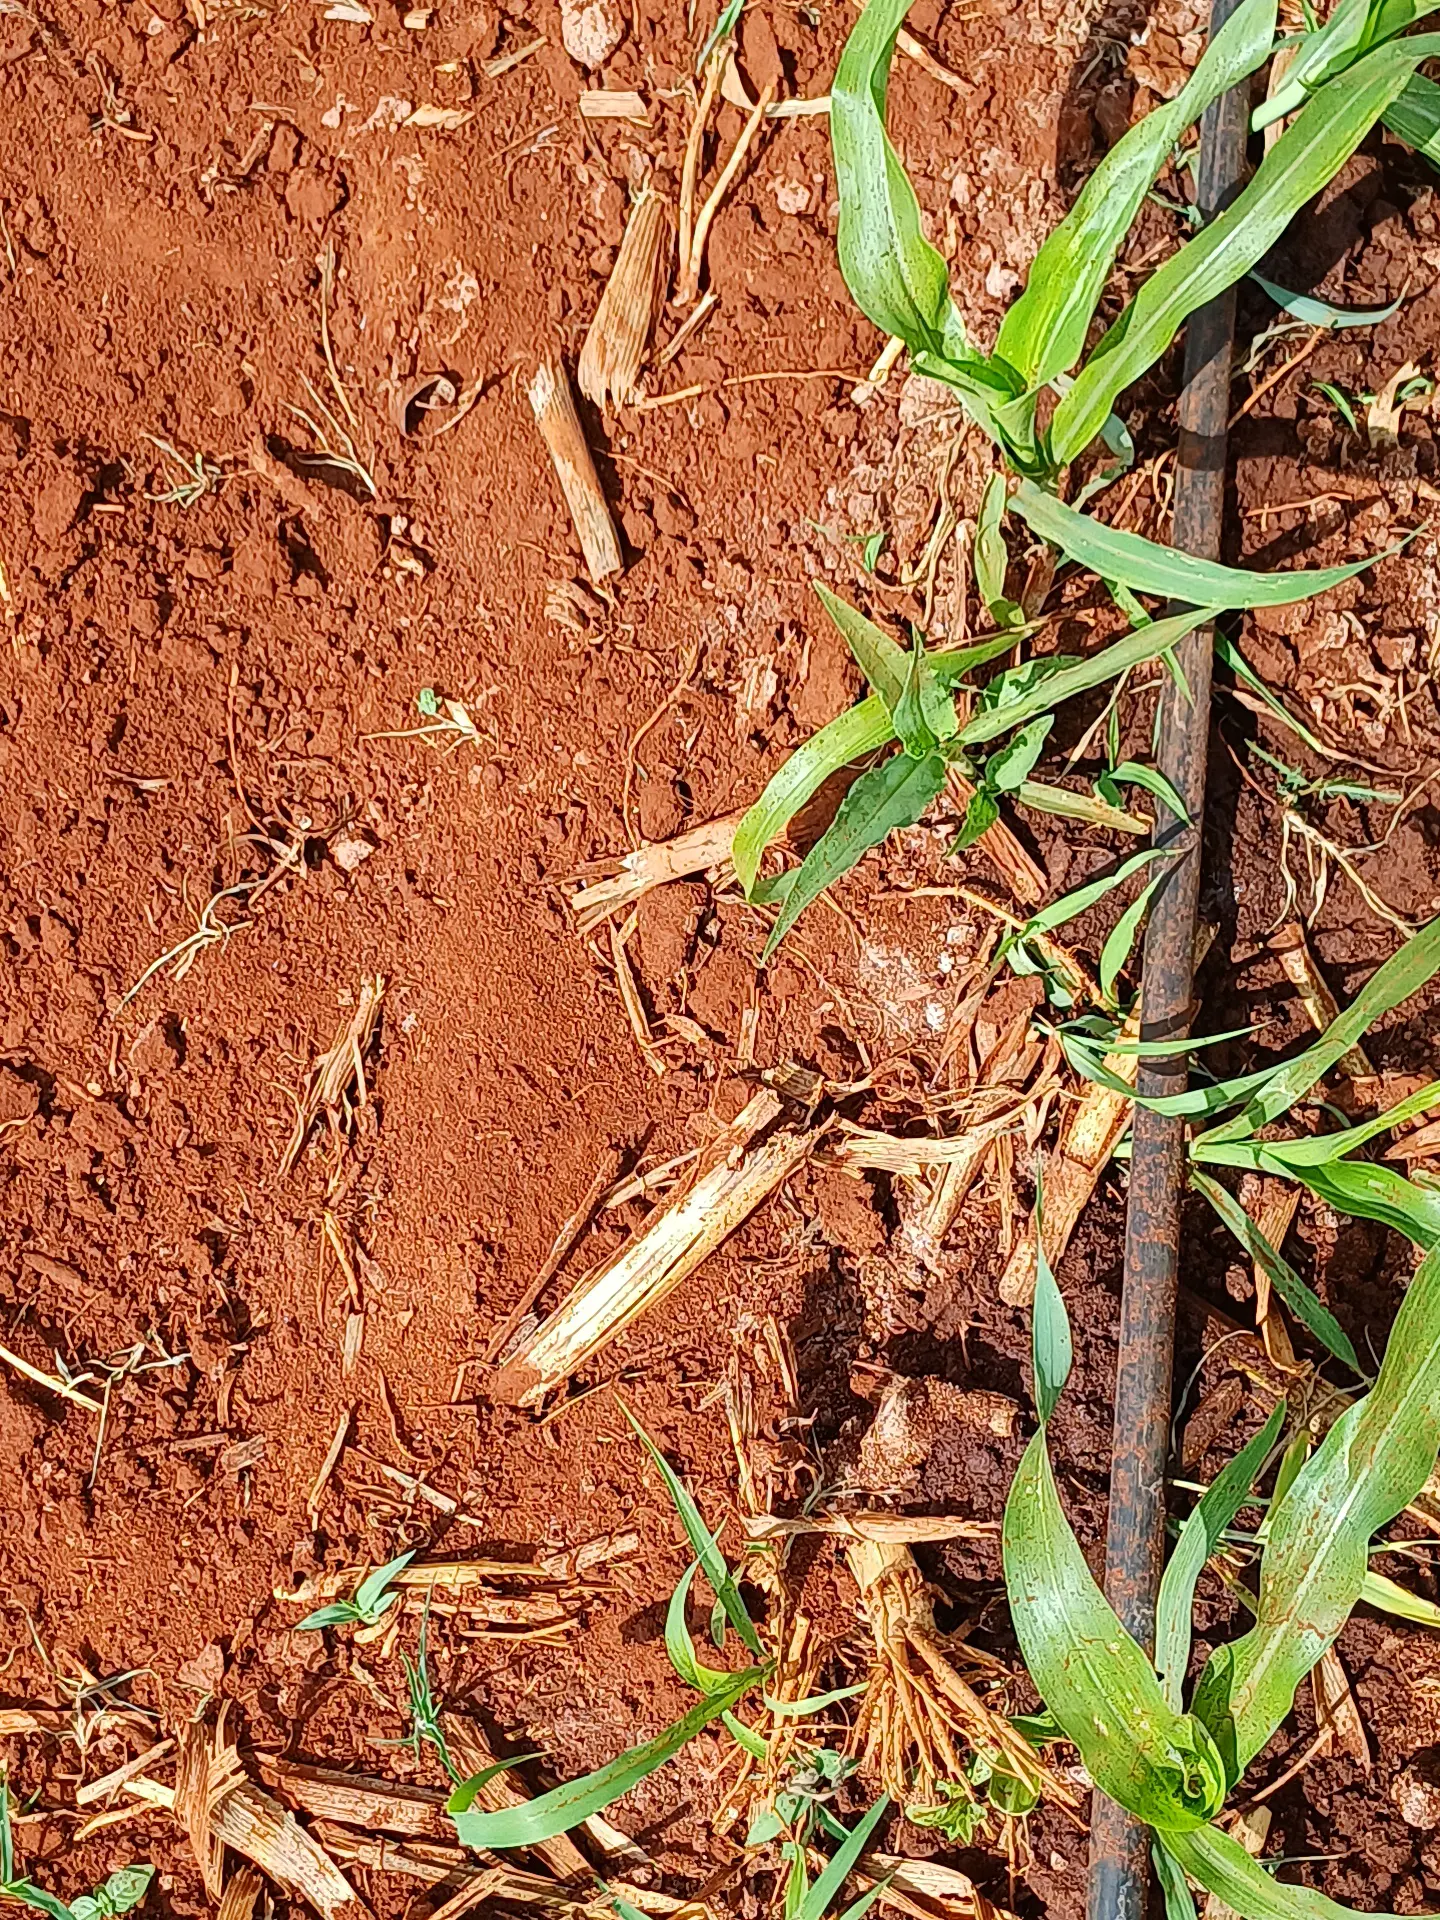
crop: sorghum
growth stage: vegetative
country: Kenya
